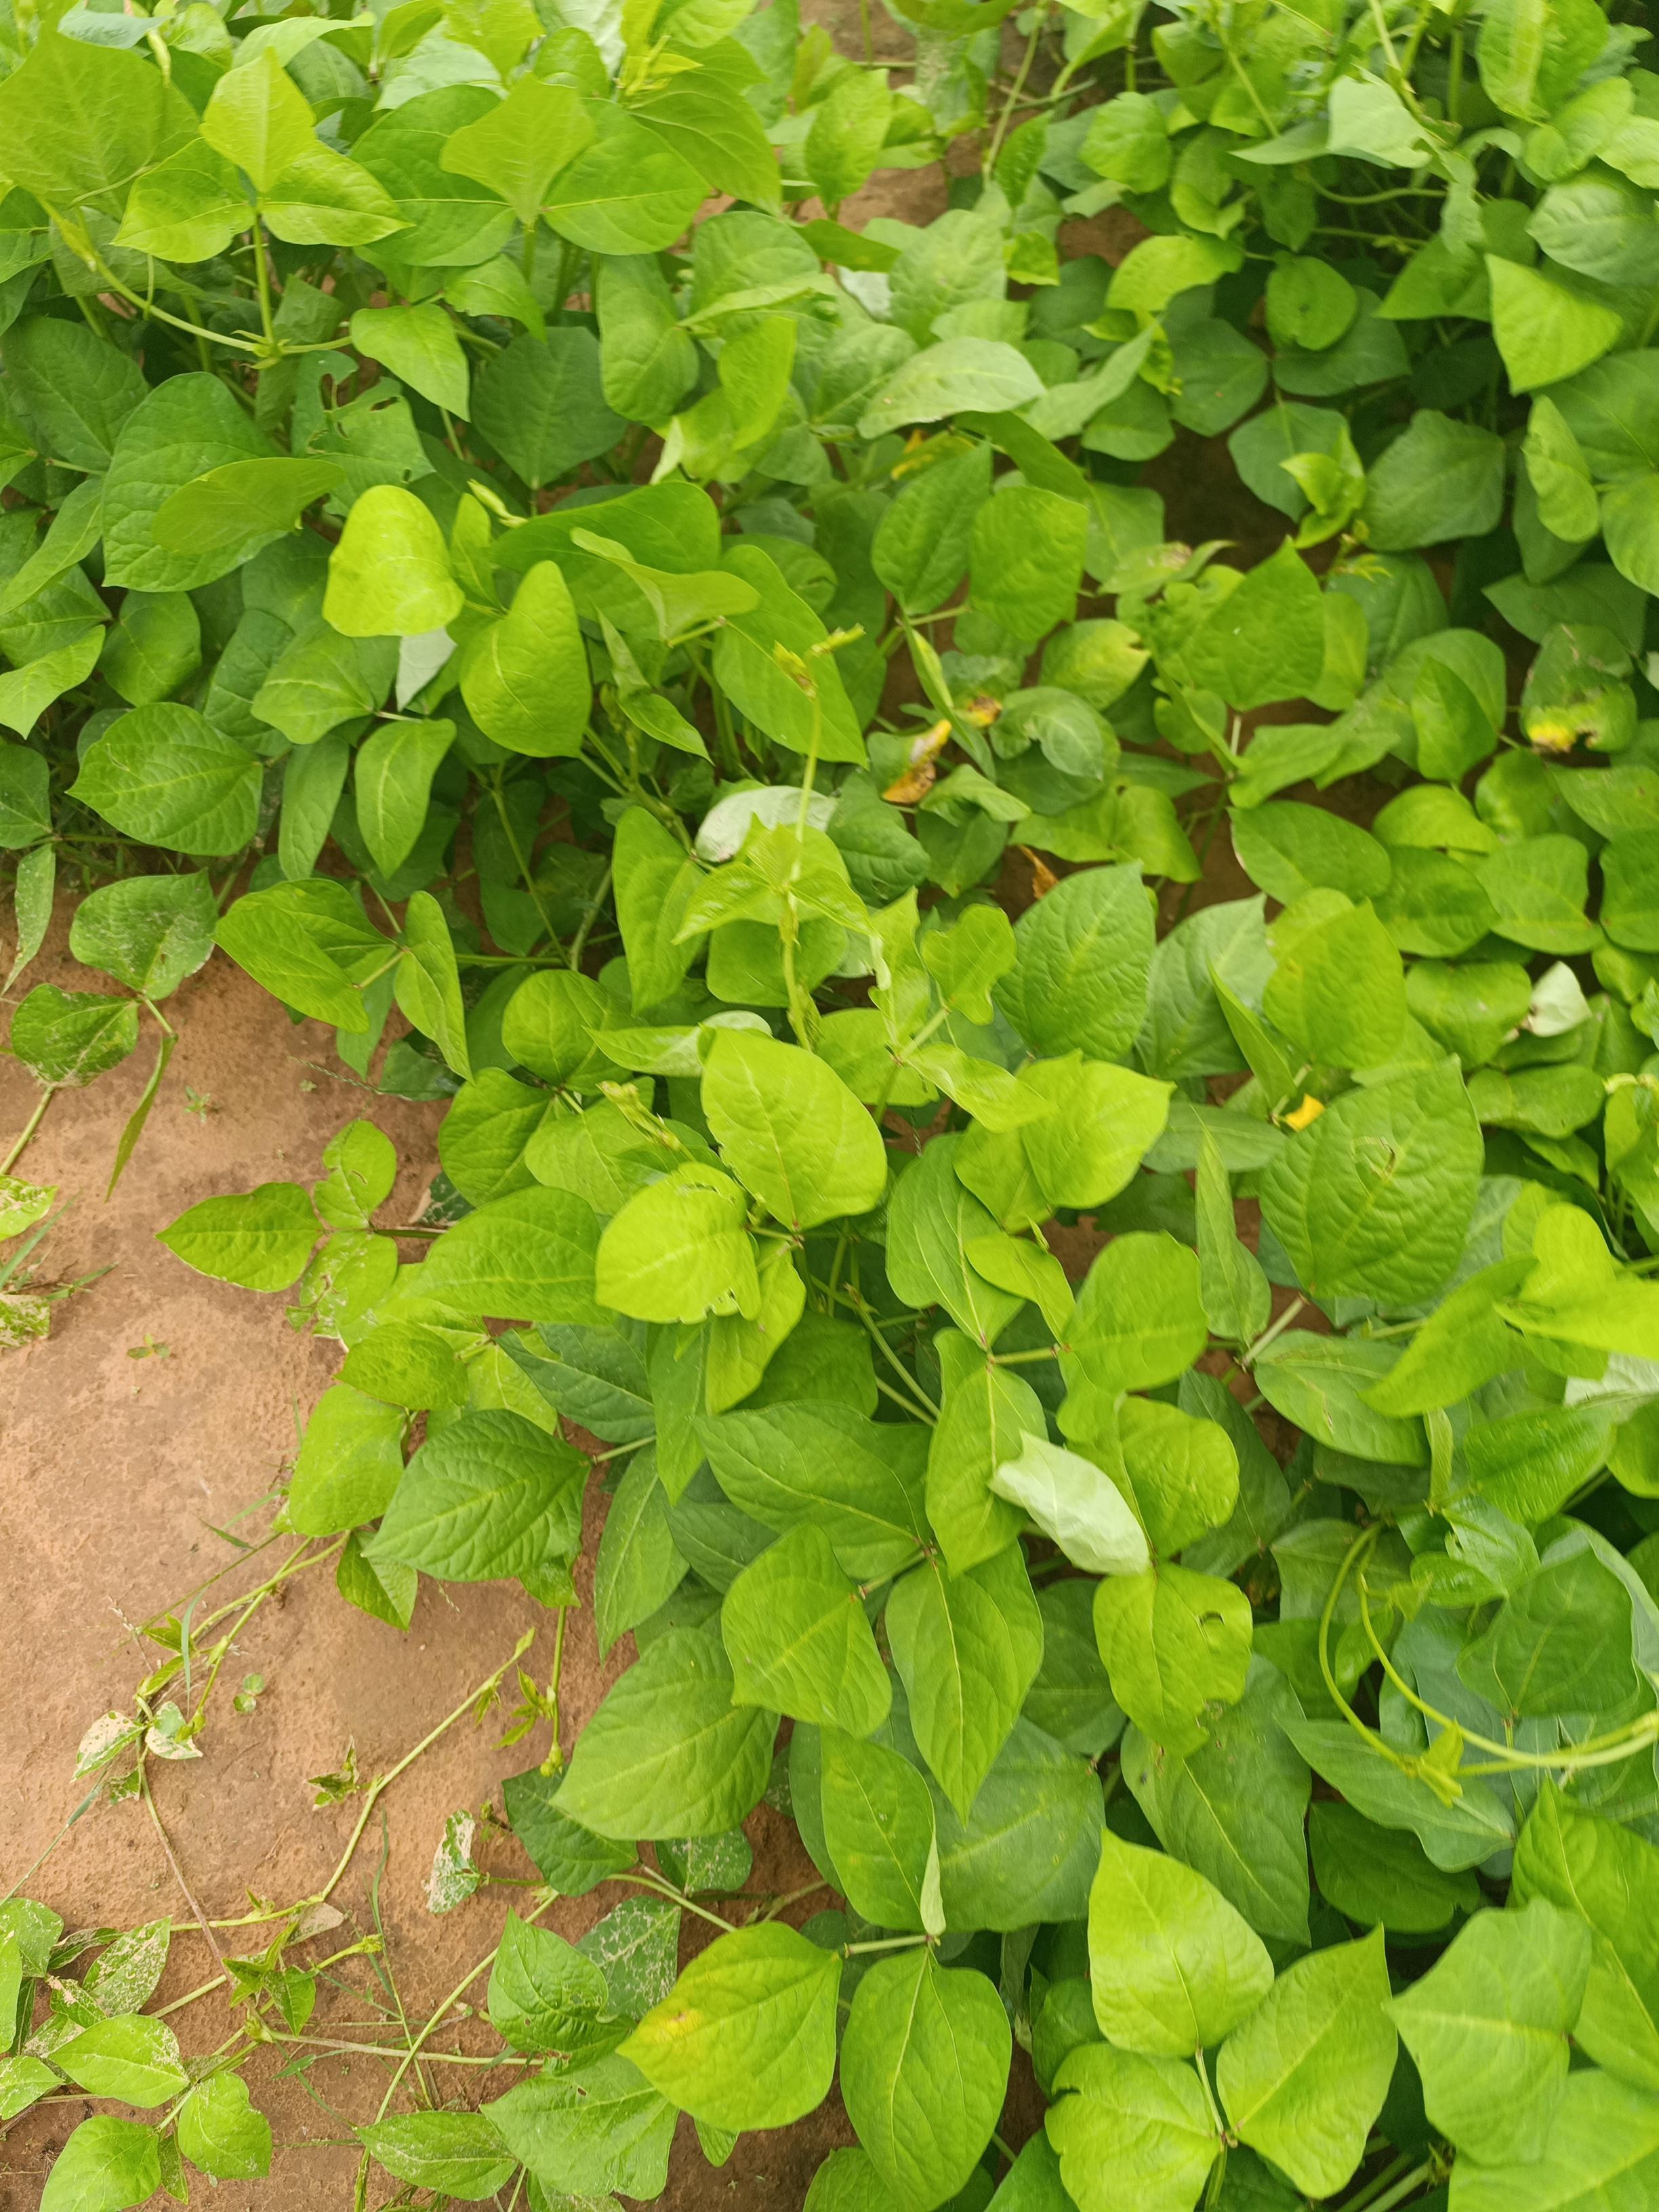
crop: cowpea
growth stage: vegetative
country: Nigeria
